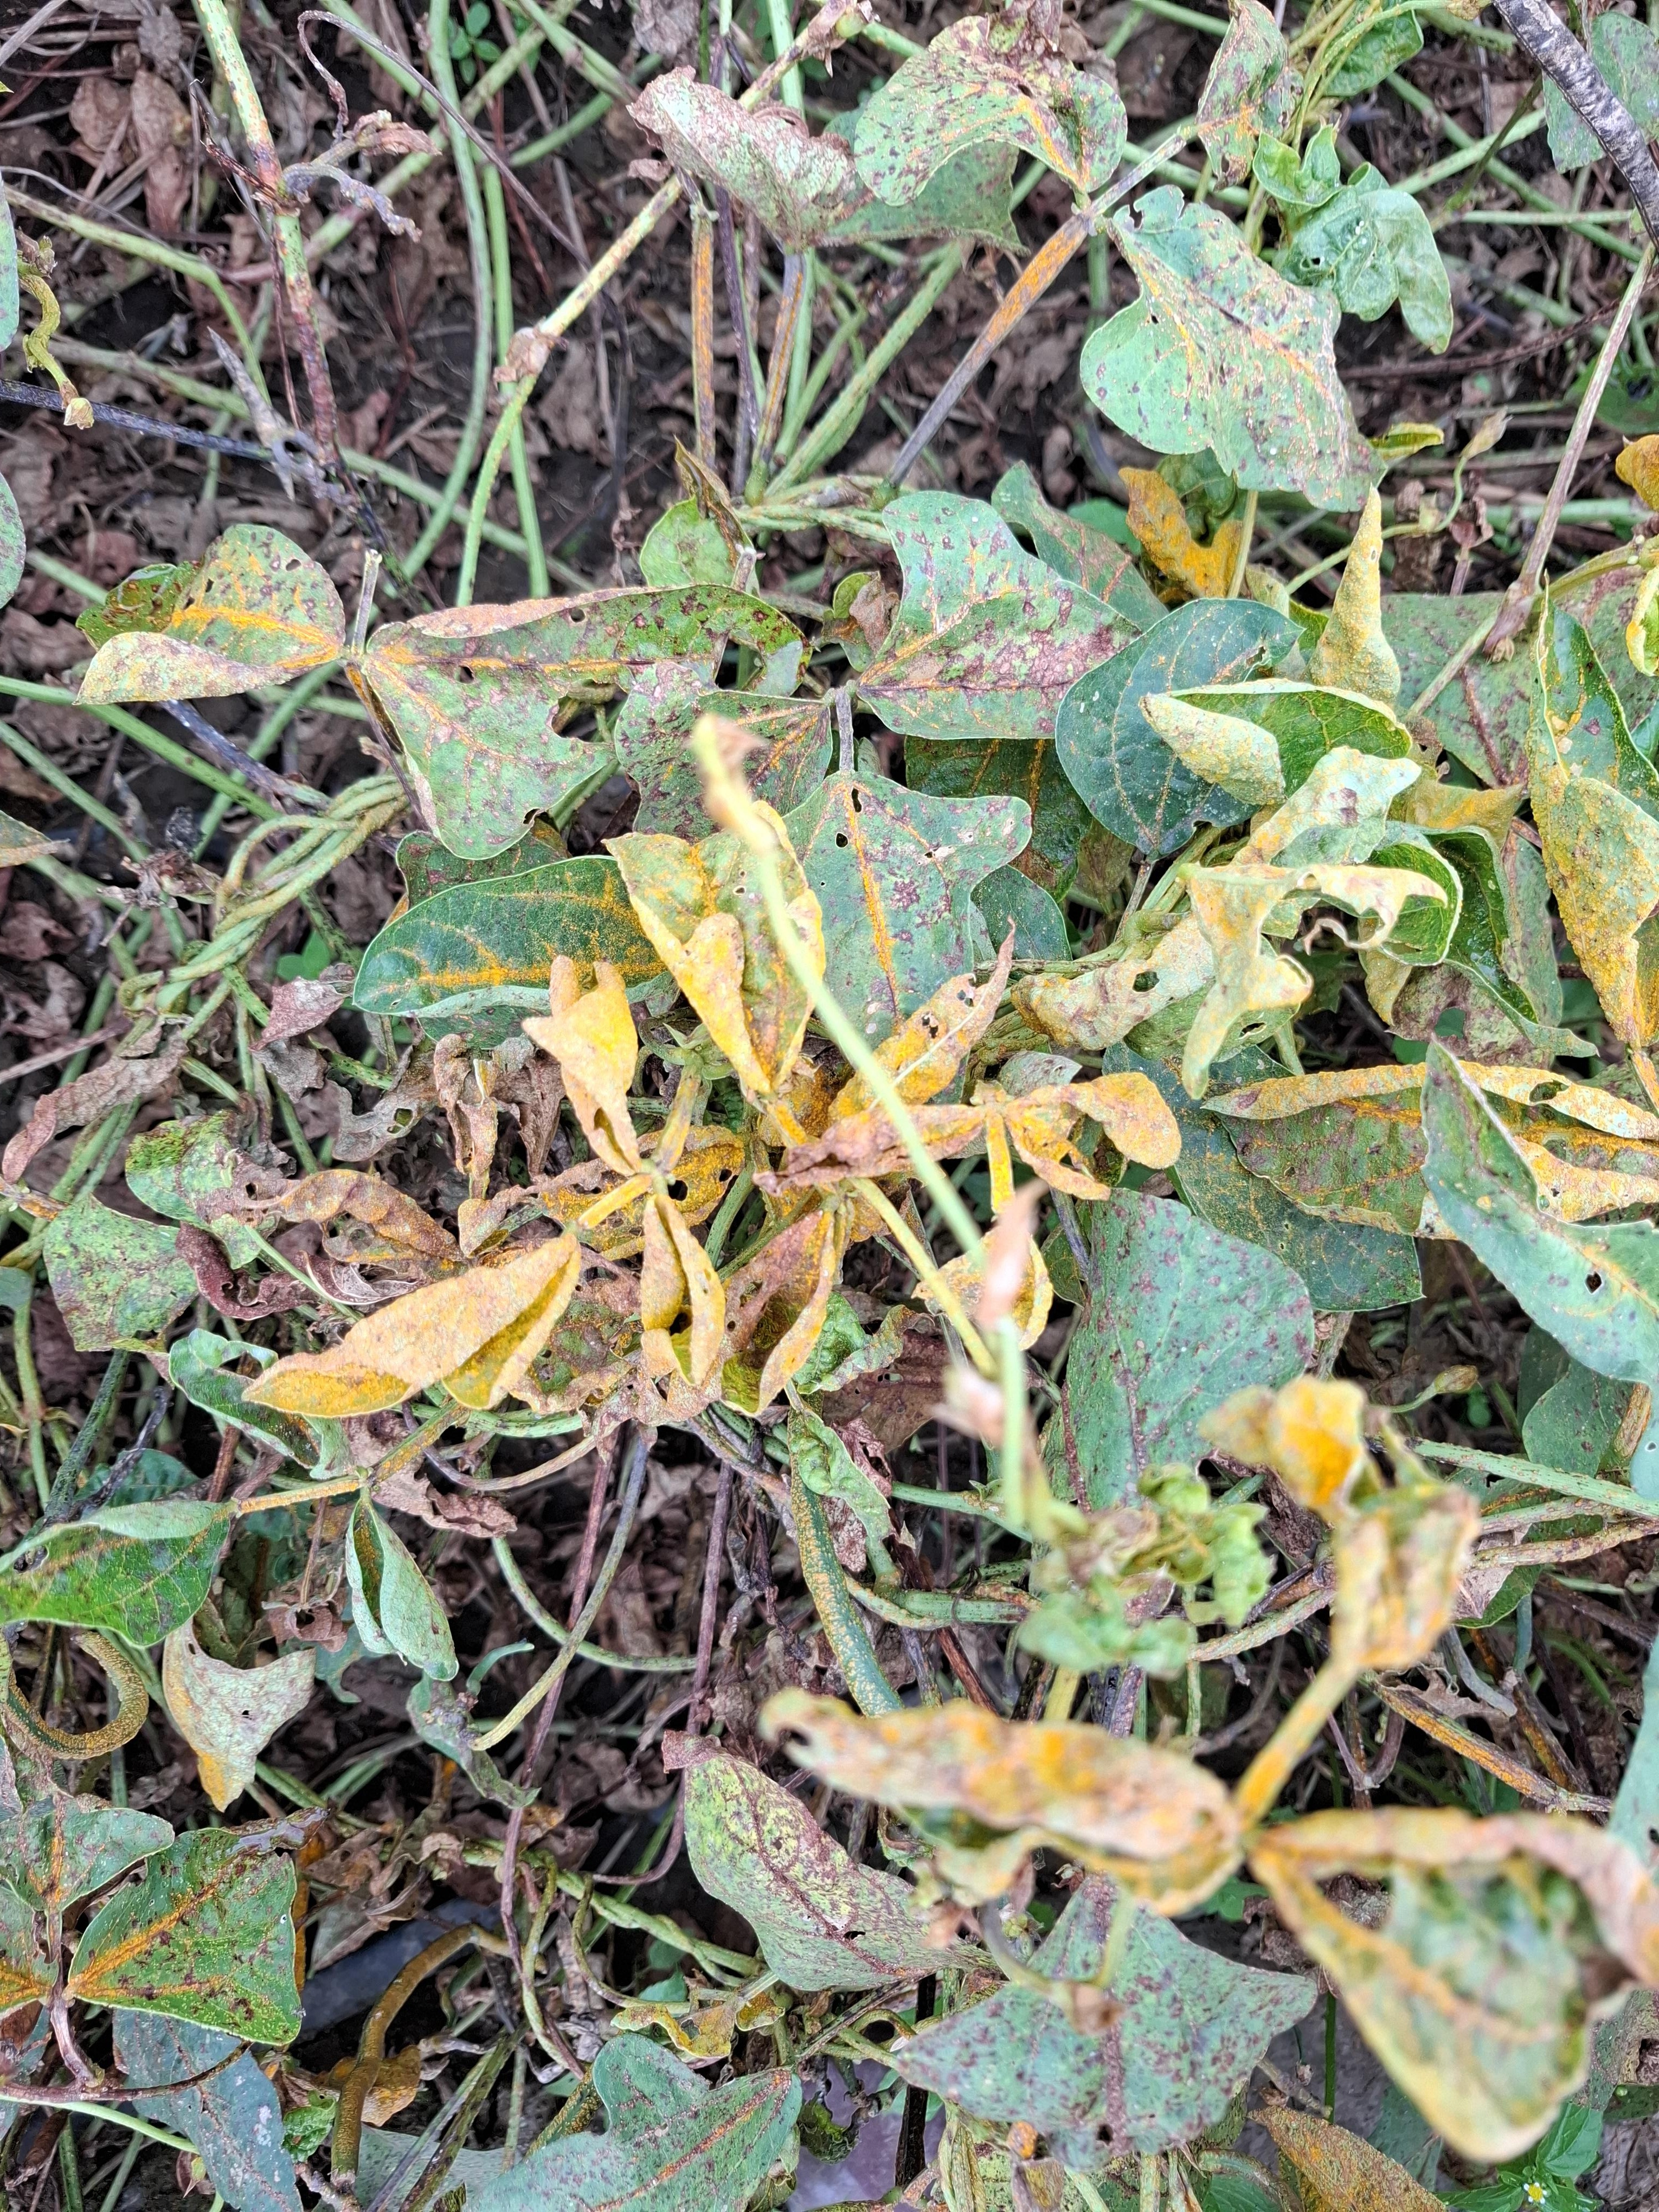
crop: cowpea
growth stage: development pod
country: Tanzania
